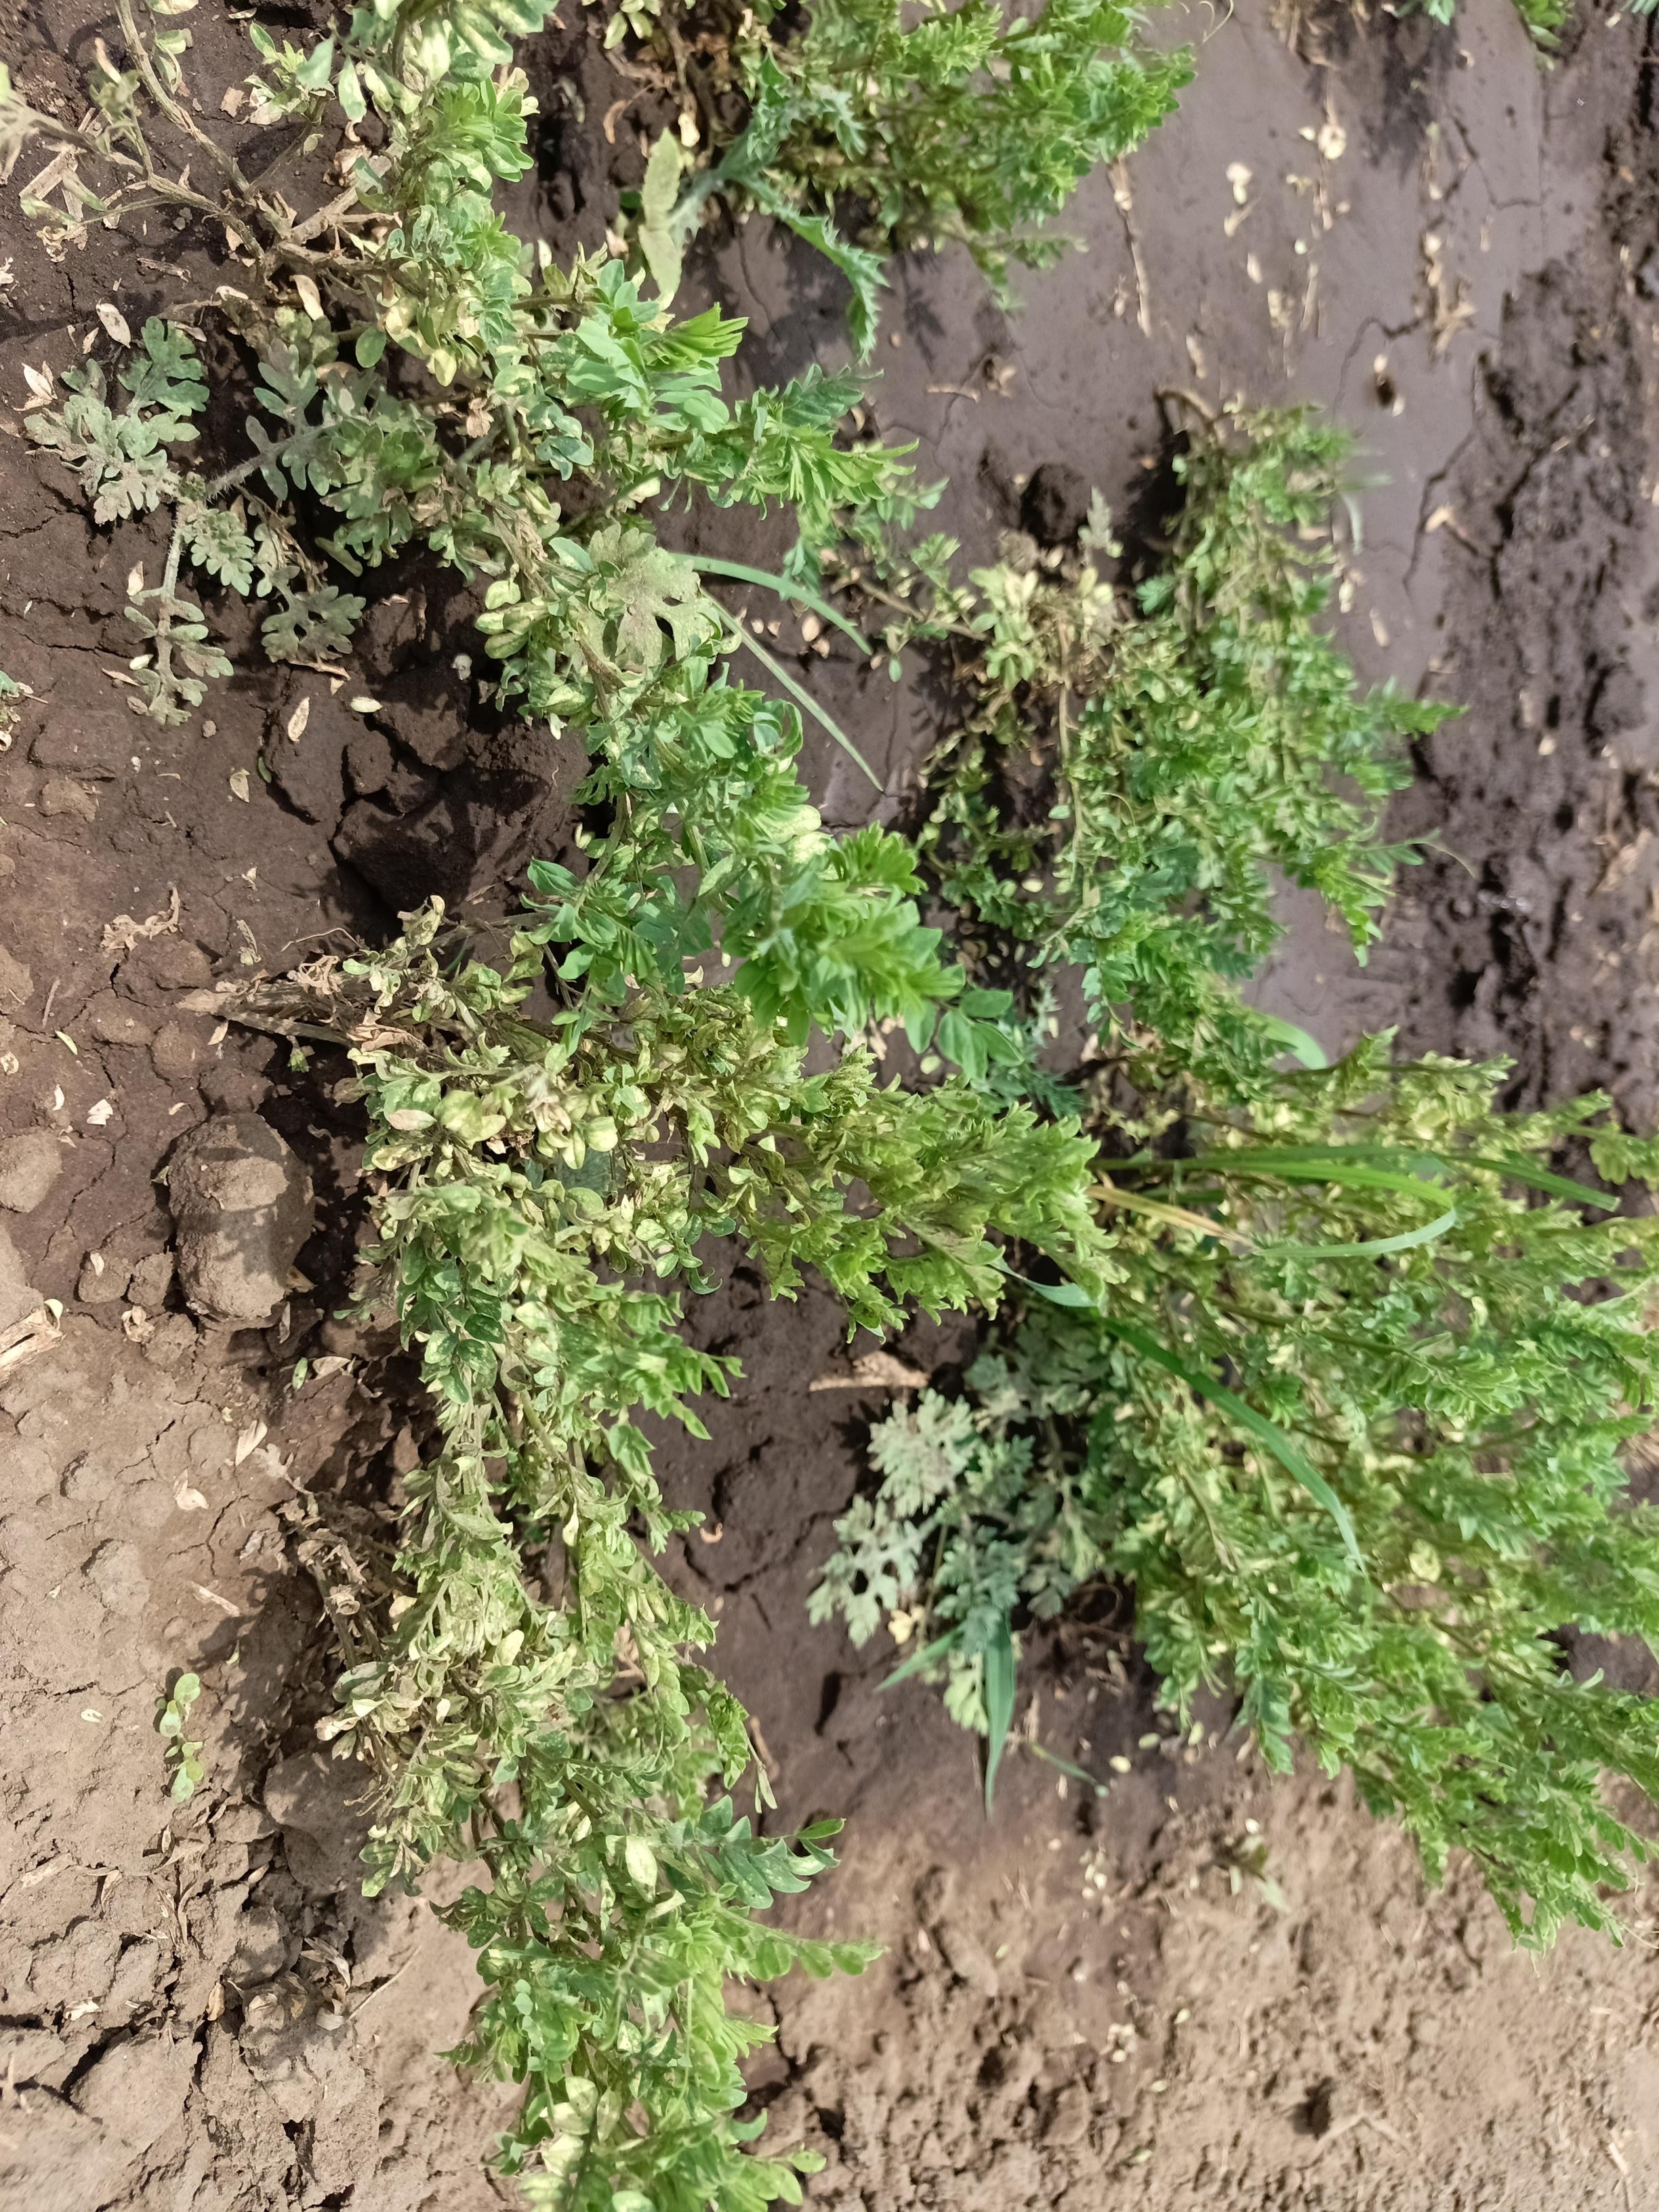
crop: lentil
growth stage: vegetative
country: Tanzania
